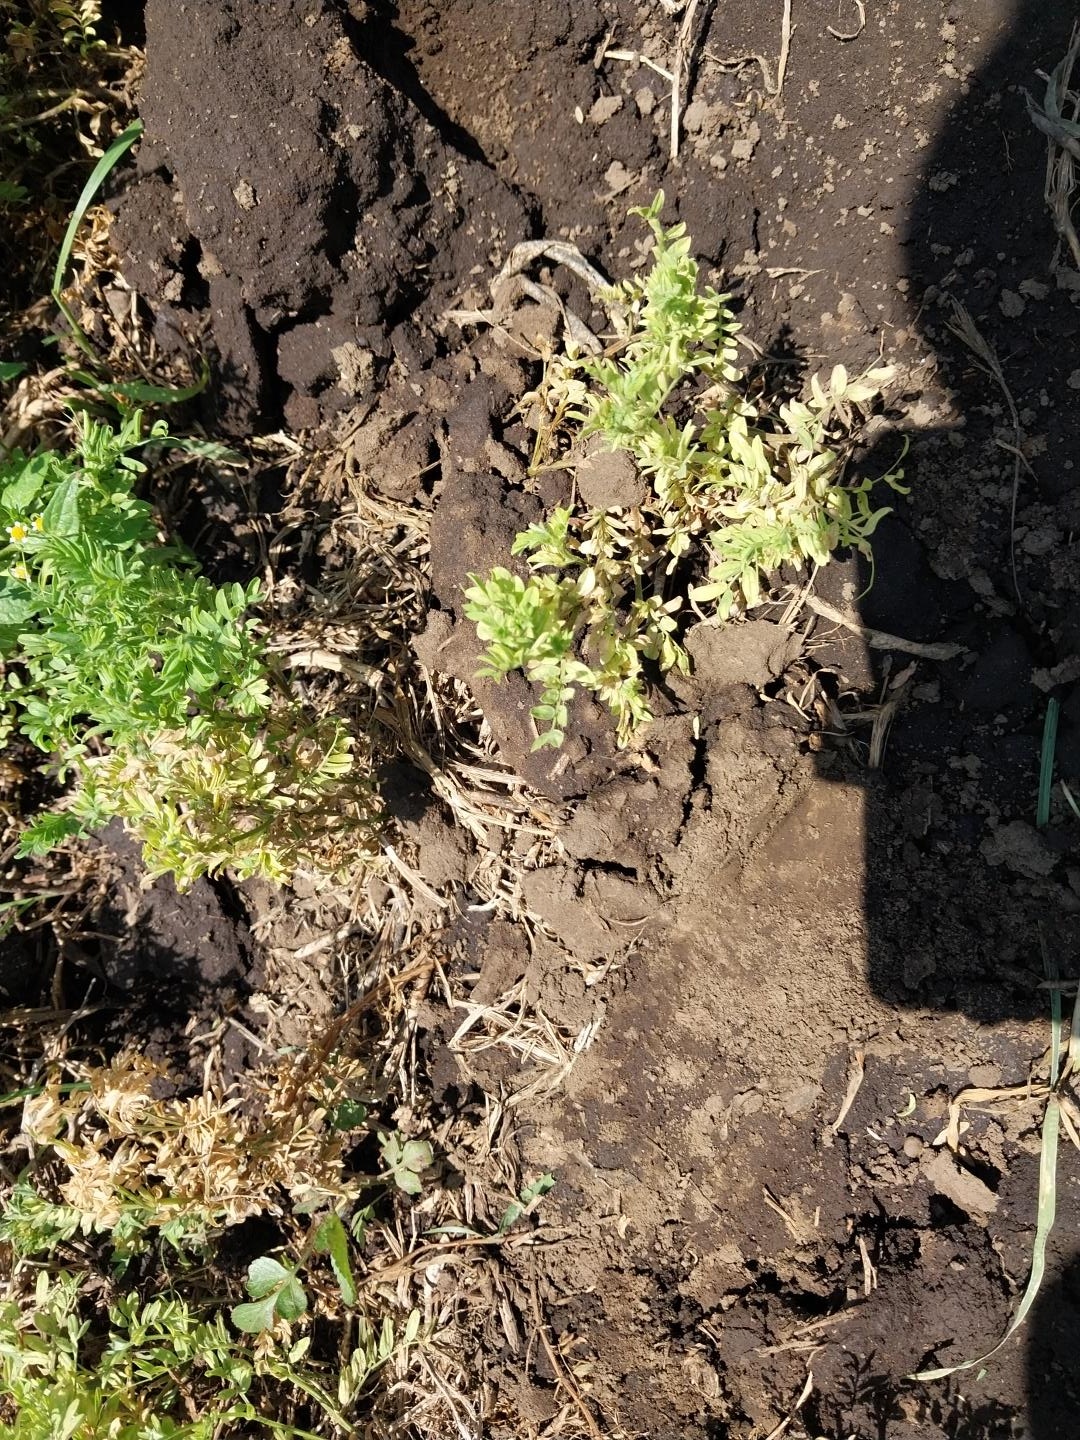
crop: lentil
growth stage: flowering
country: Tanzania
